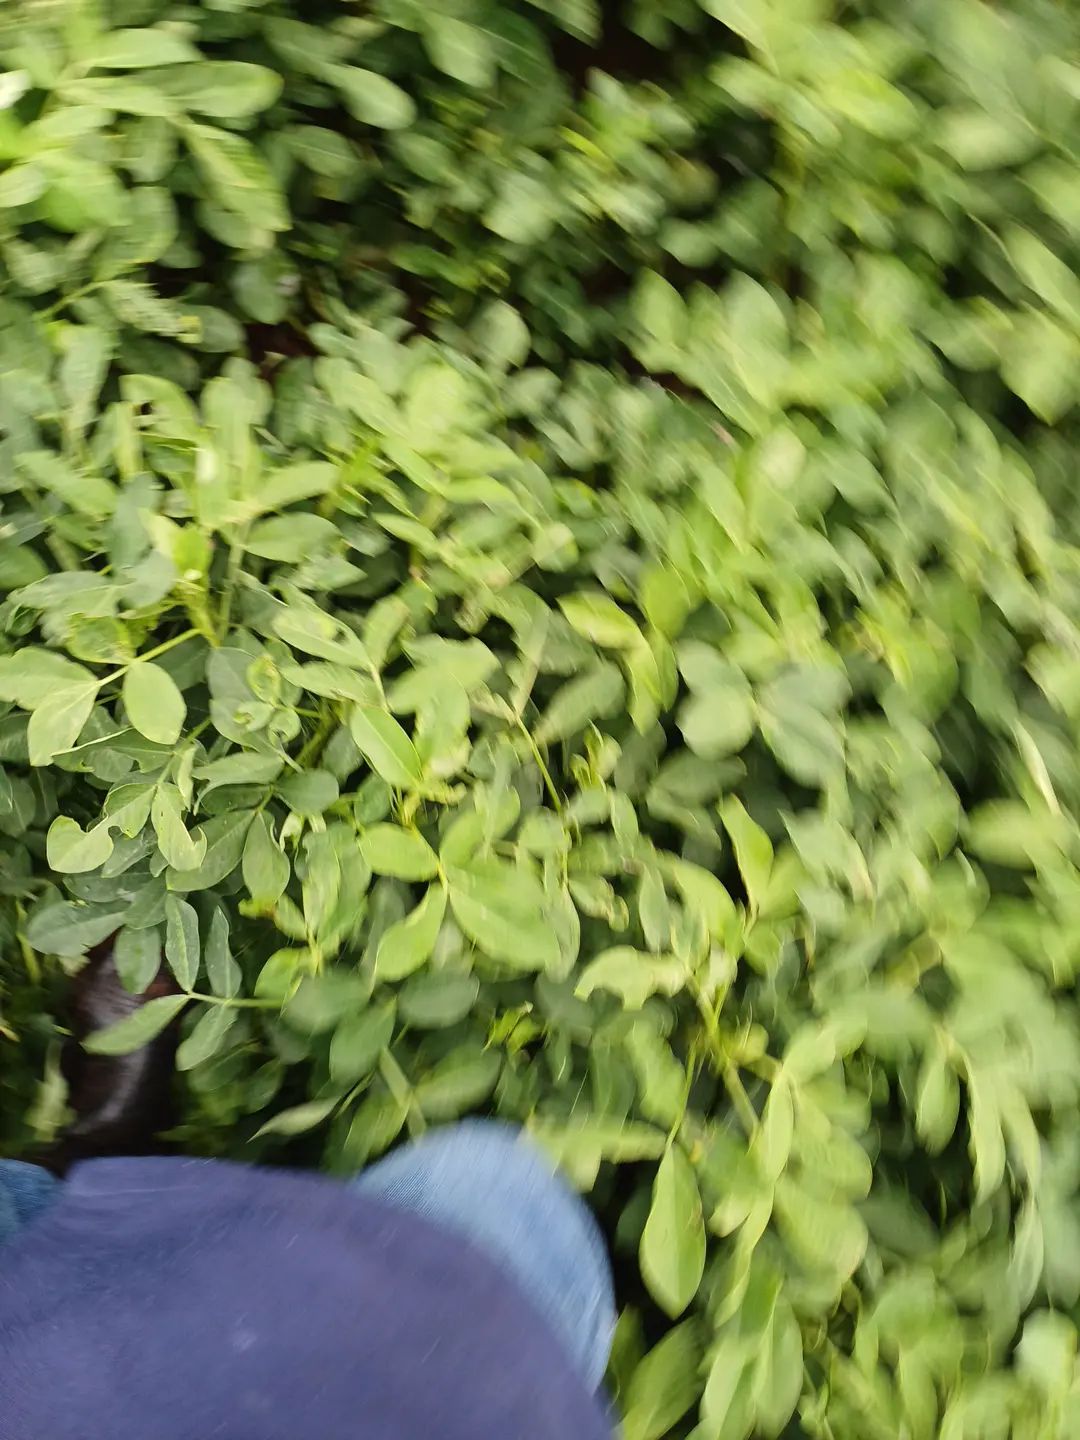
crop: groundnut
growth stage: pegging
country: Kenya
